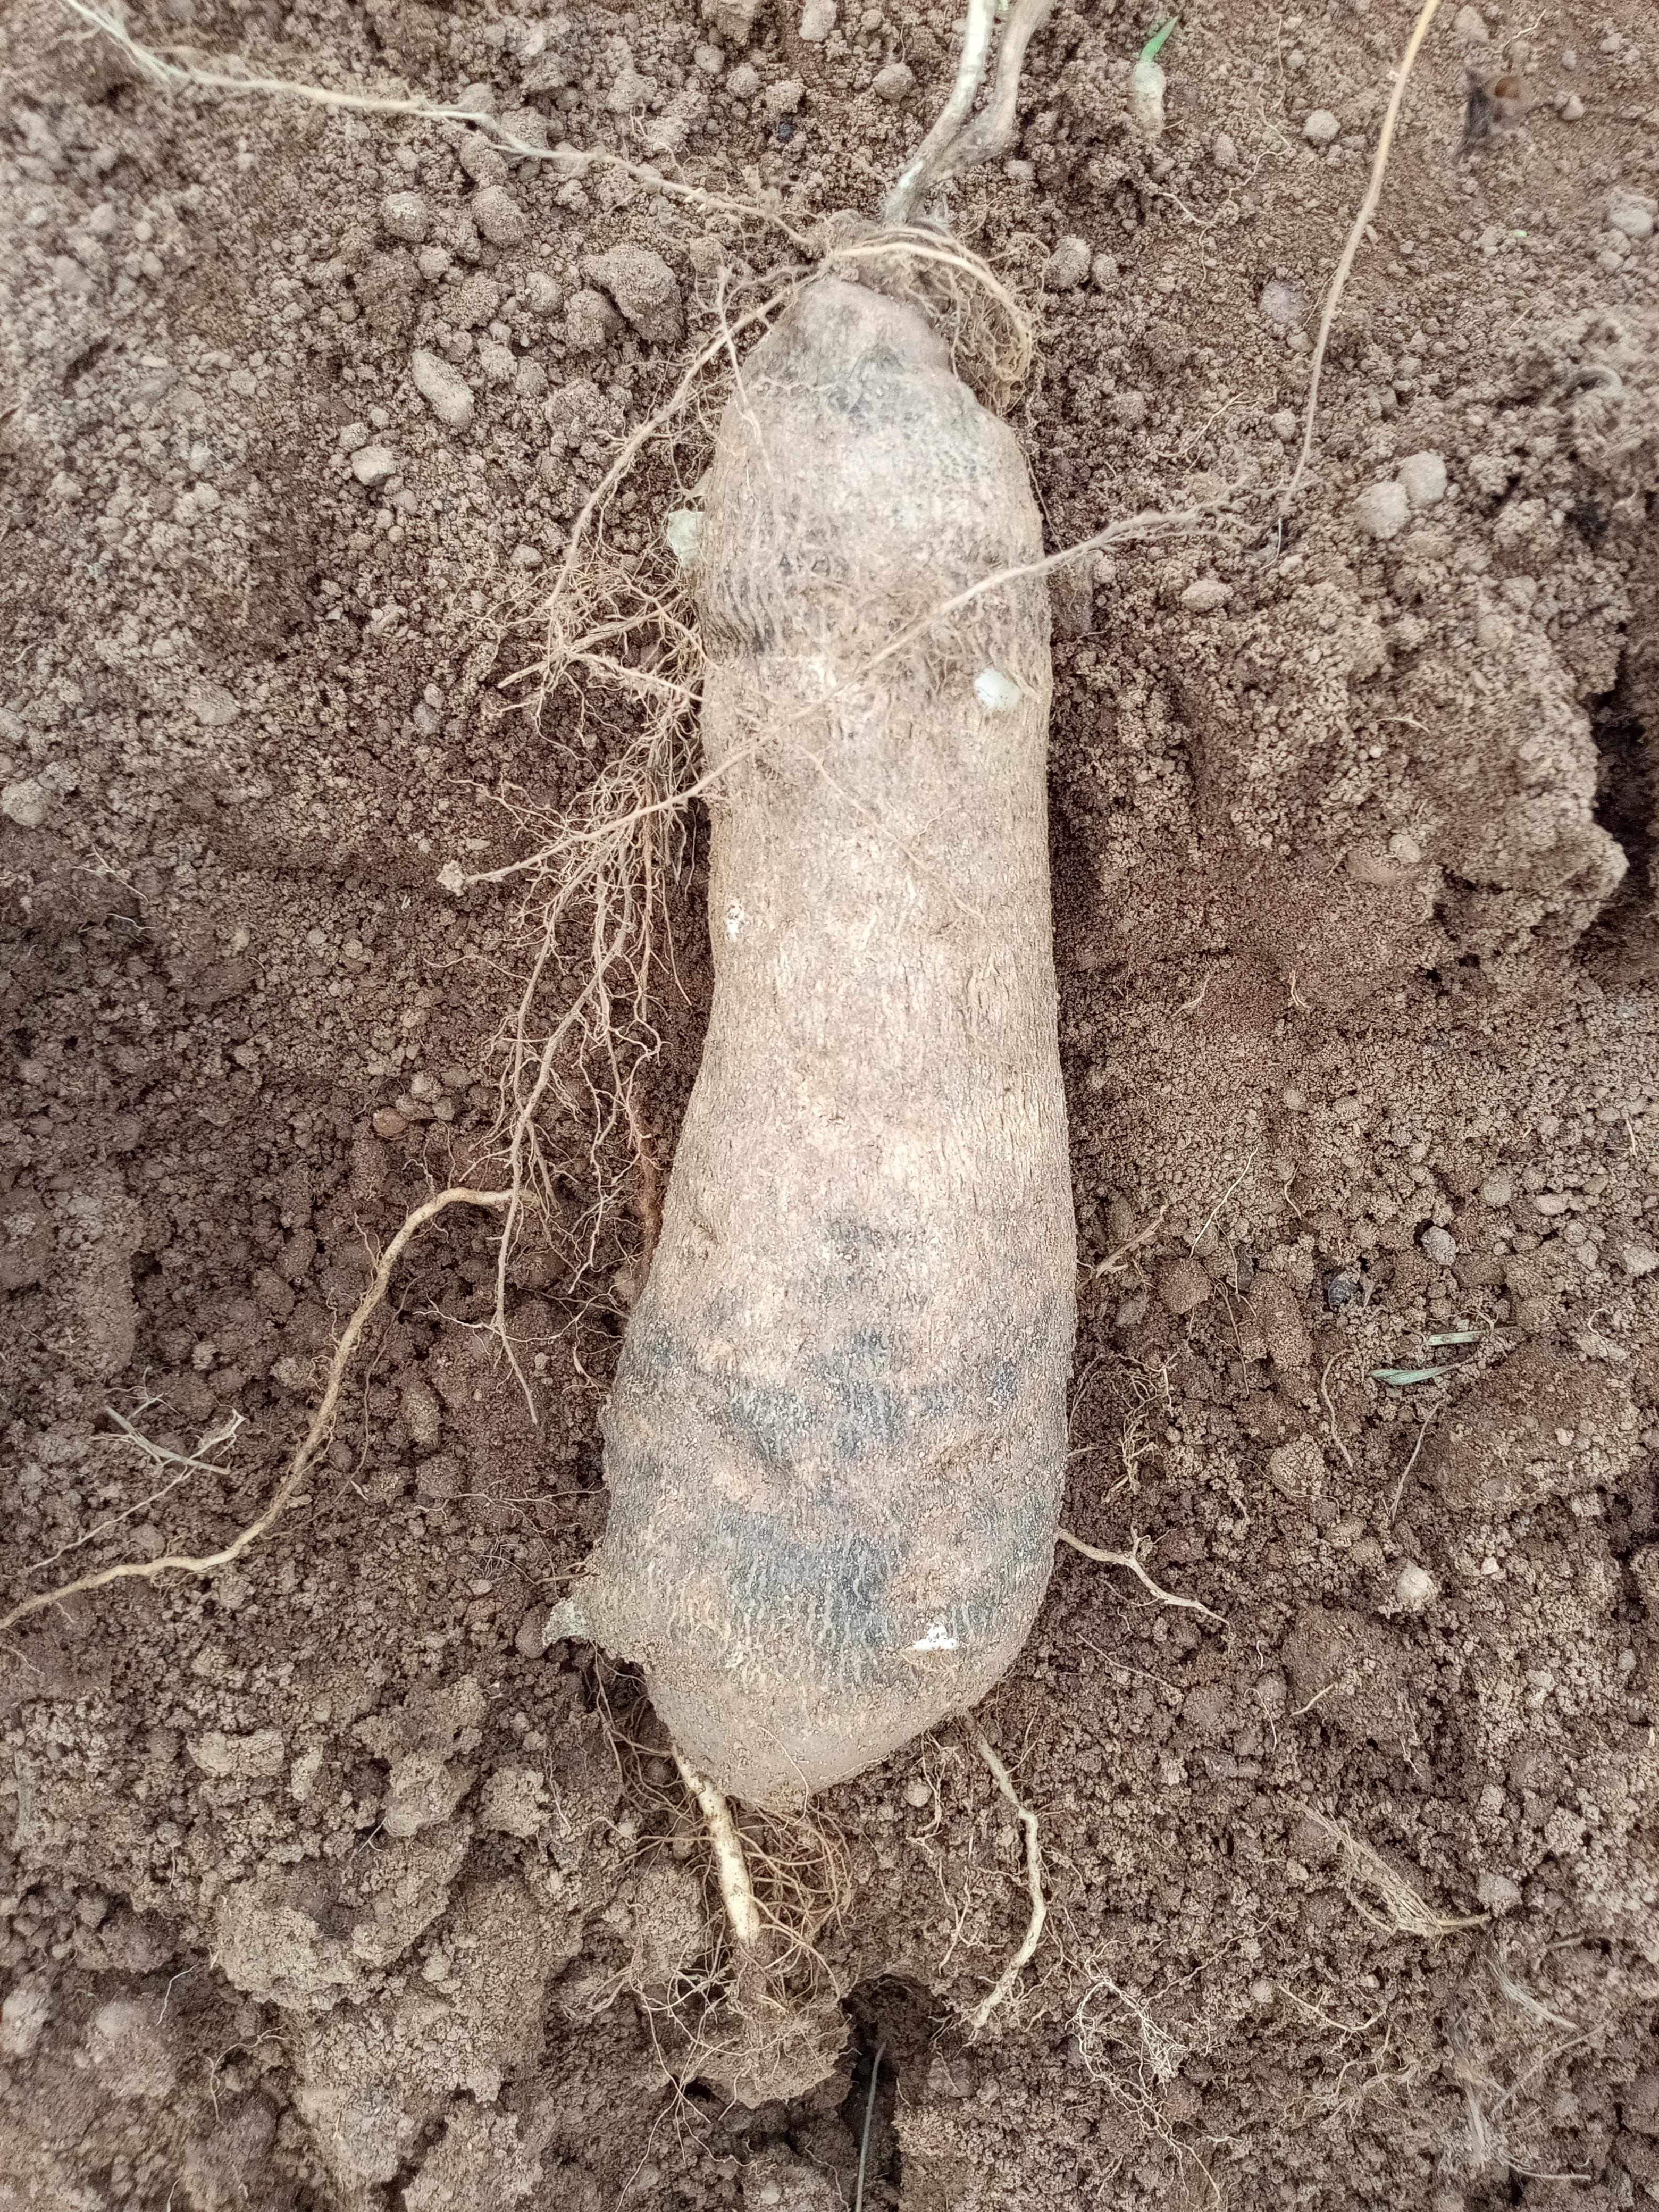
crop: yam
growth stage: harvest
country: Nigeria
